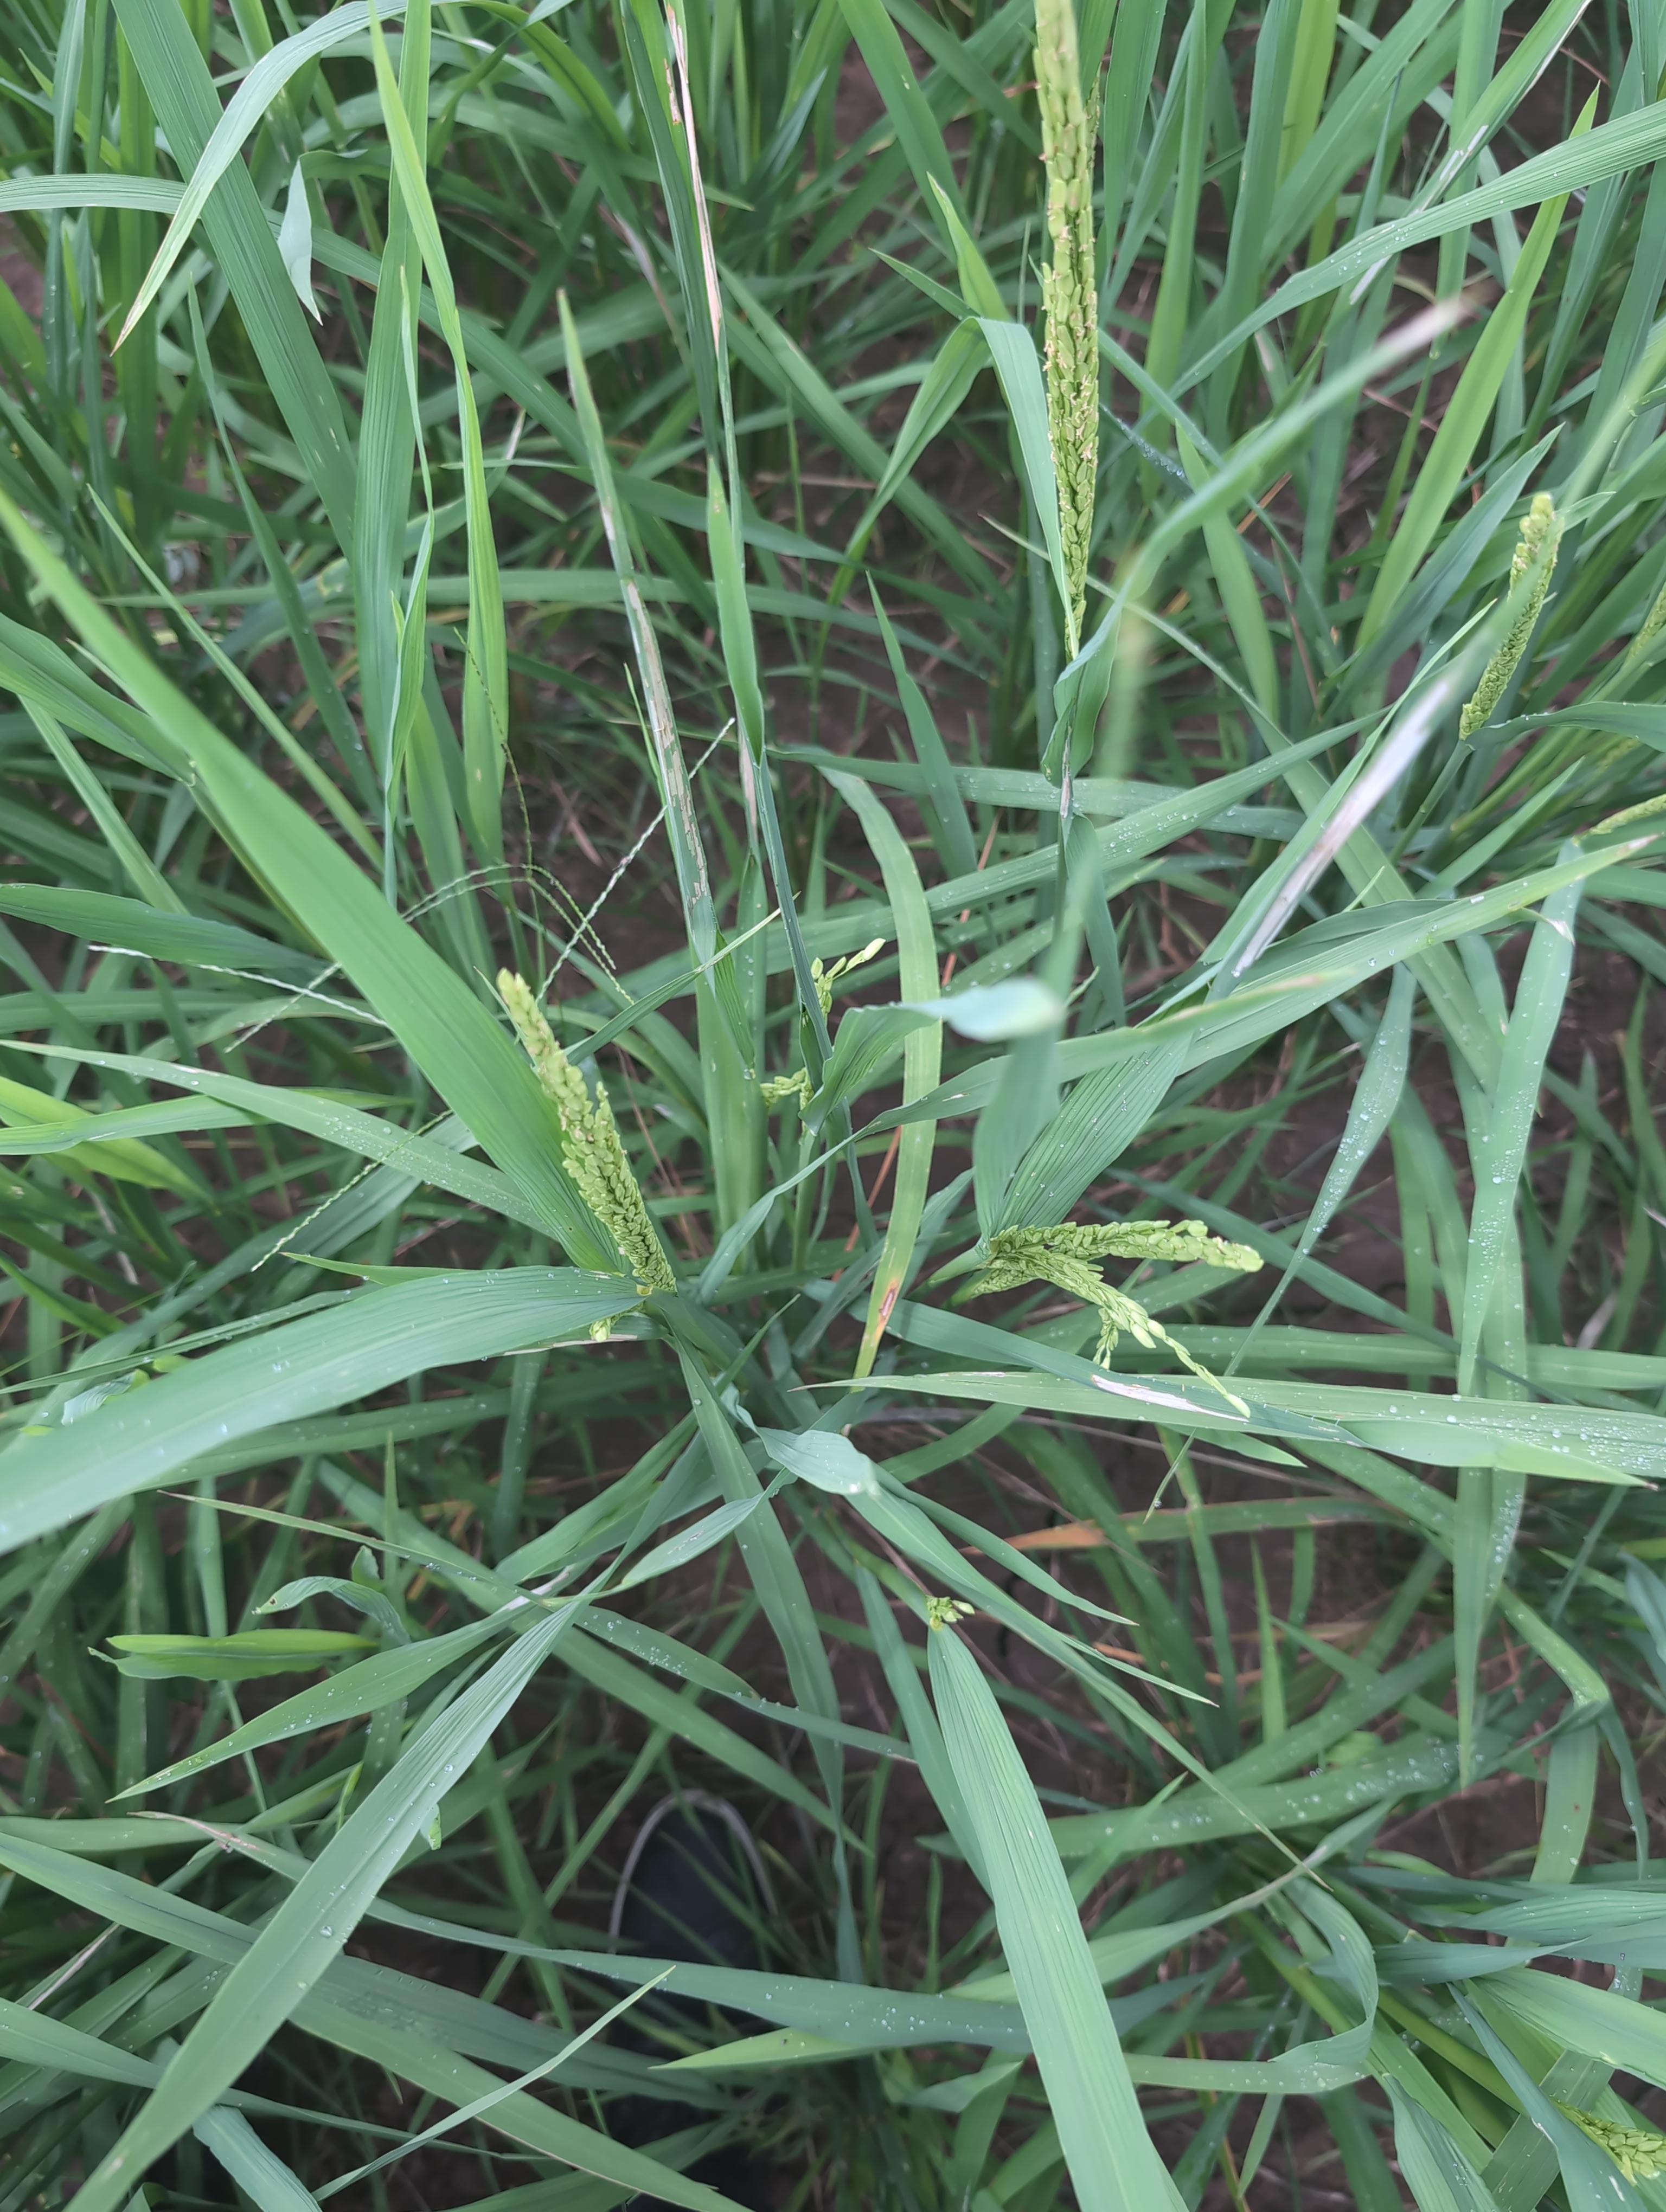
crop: rice
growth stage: flowering
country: Côte d'Ivoire
